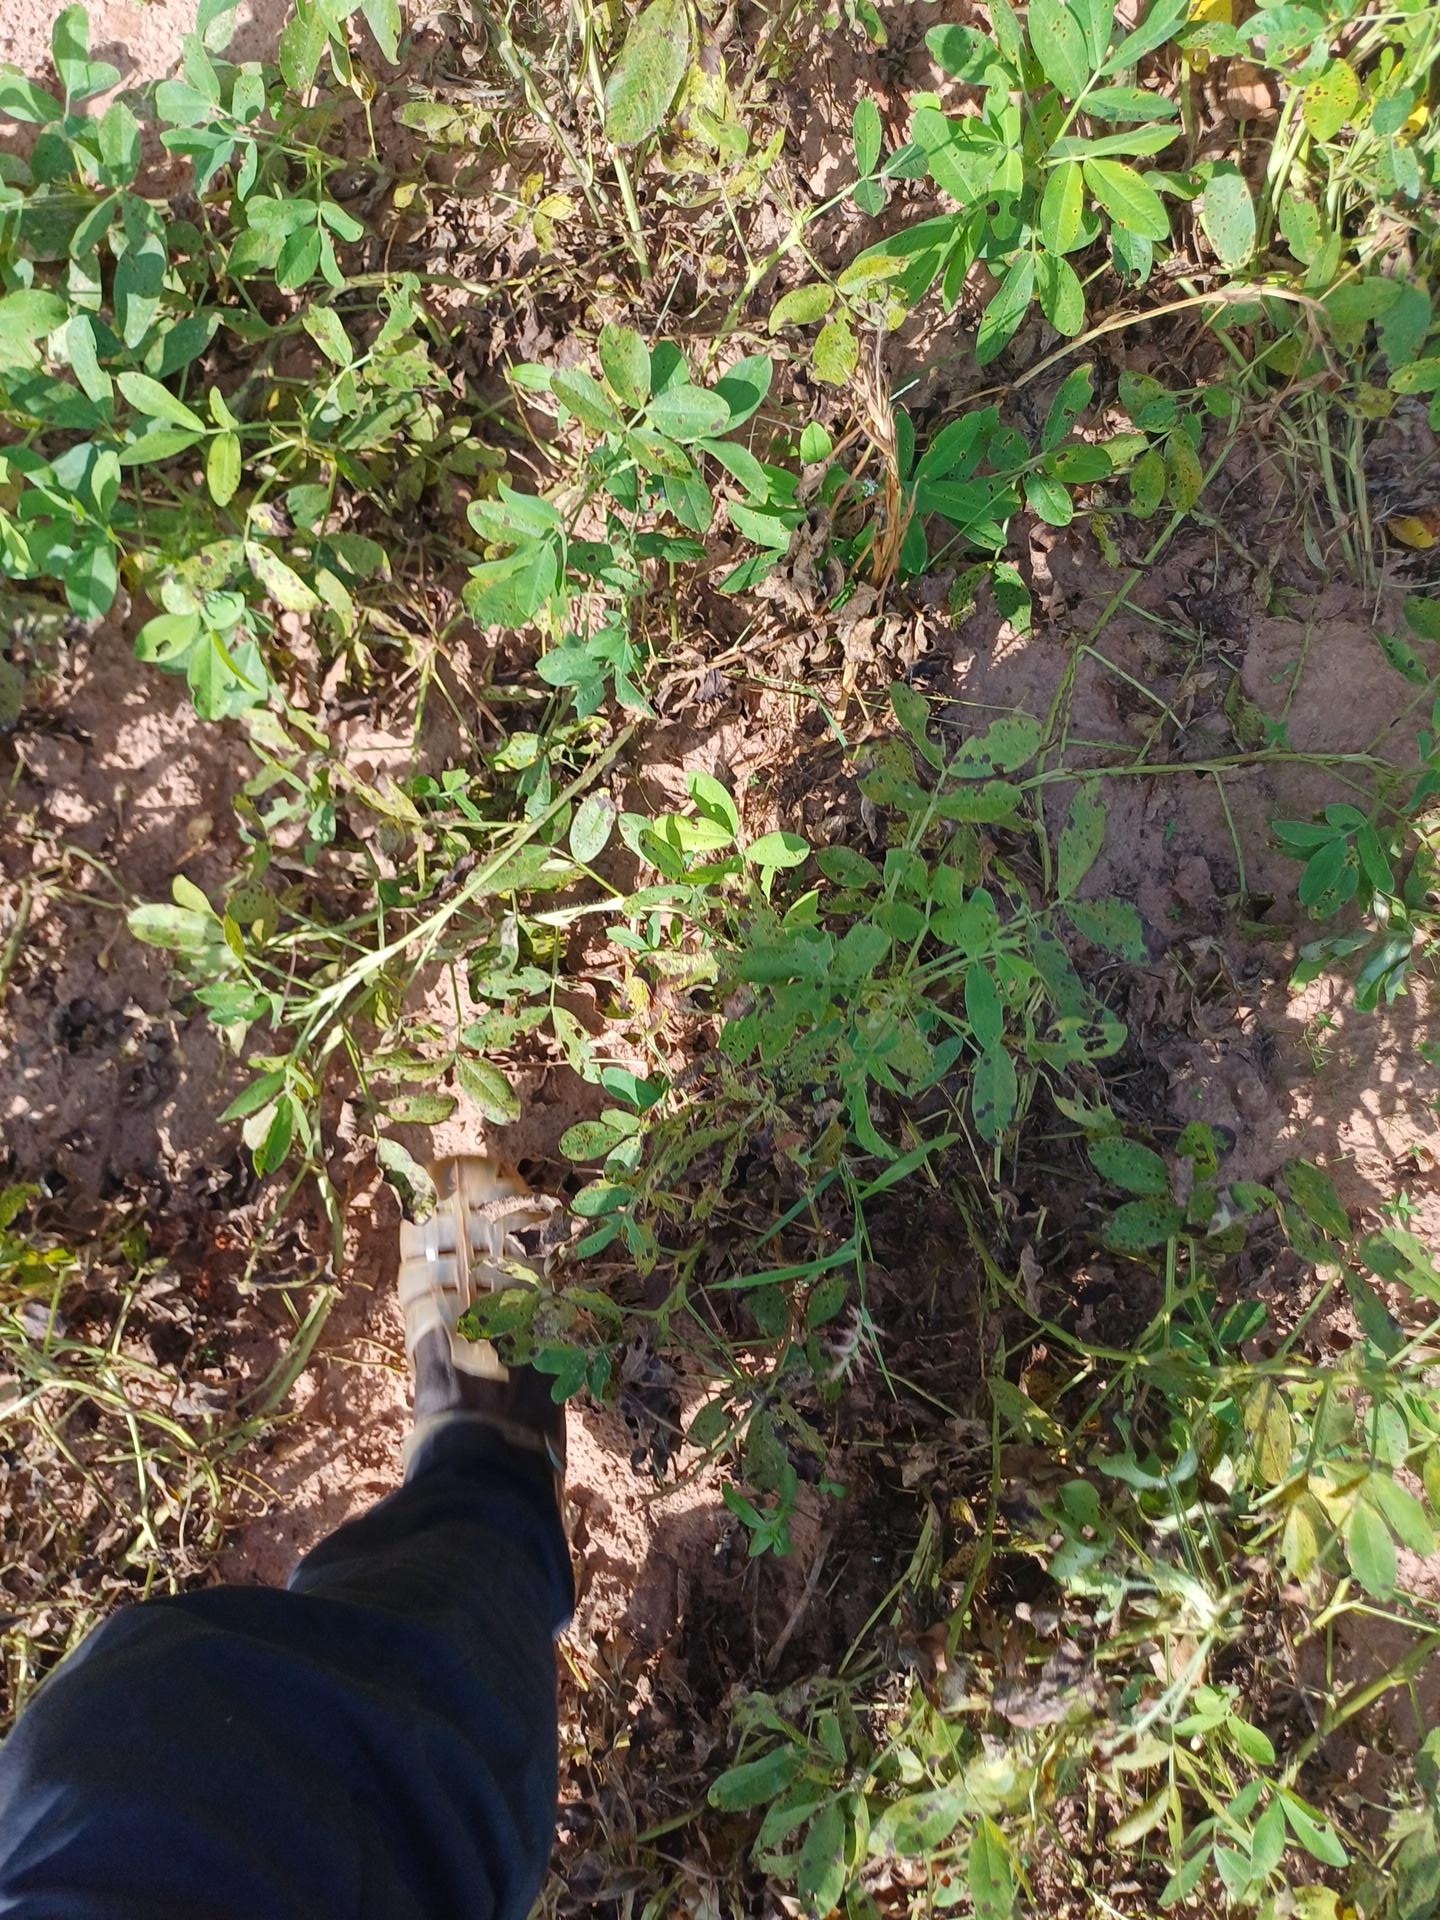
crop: groundnut
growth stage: flowering
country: Senegal
